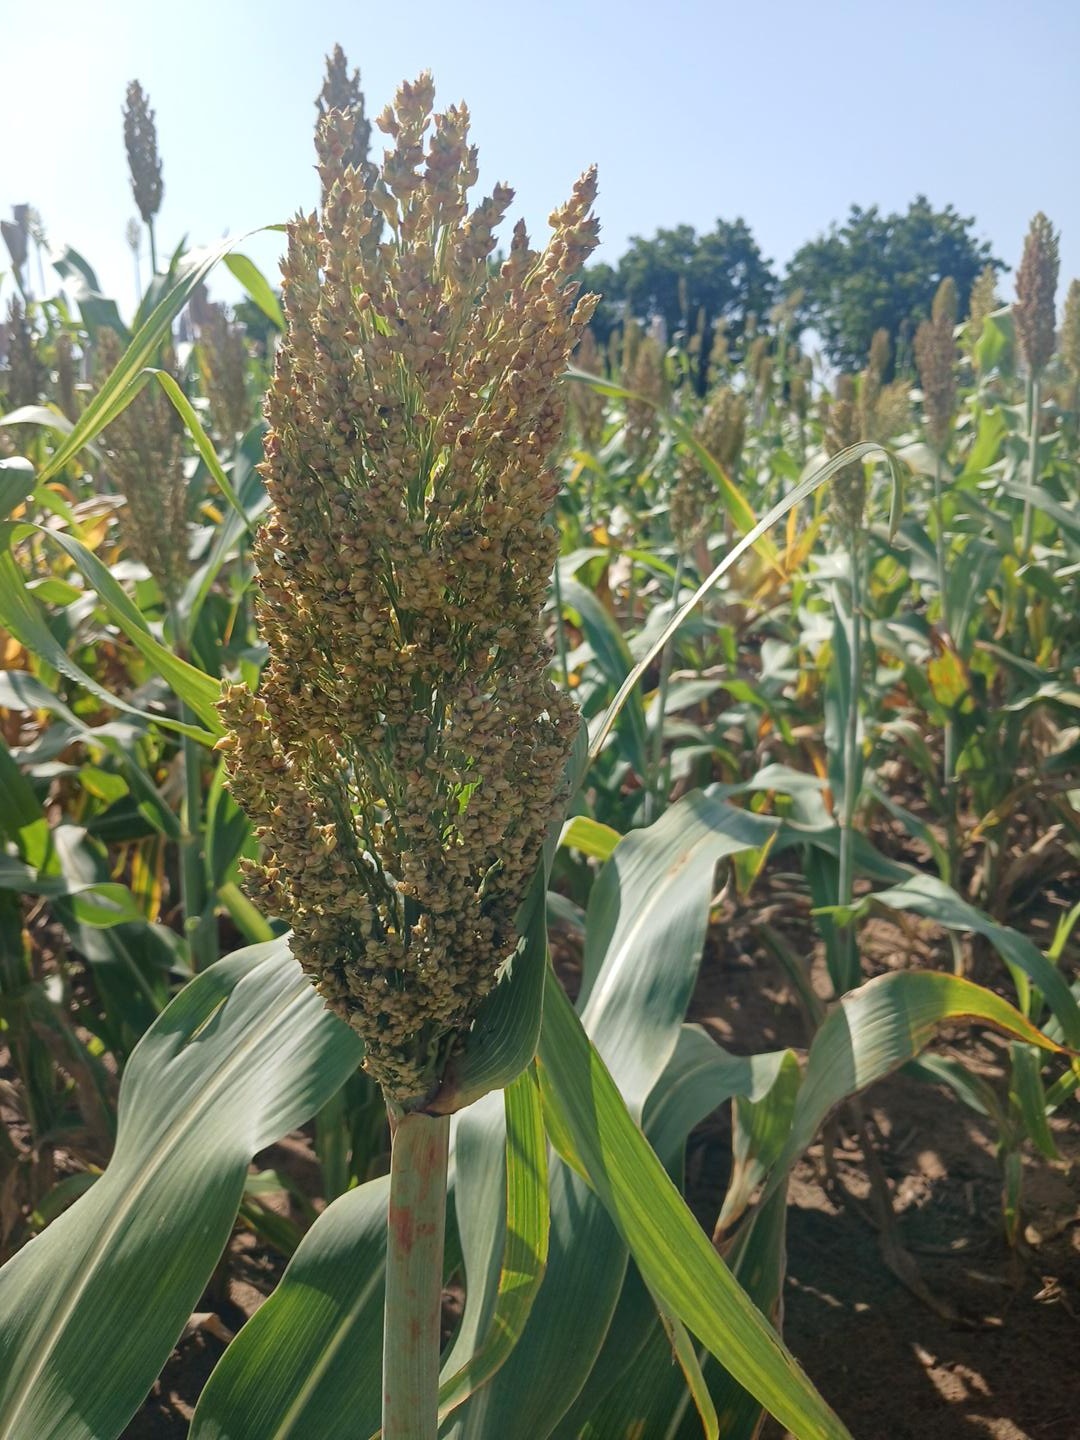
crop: sorghum
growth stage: filling grain
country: Senegal
